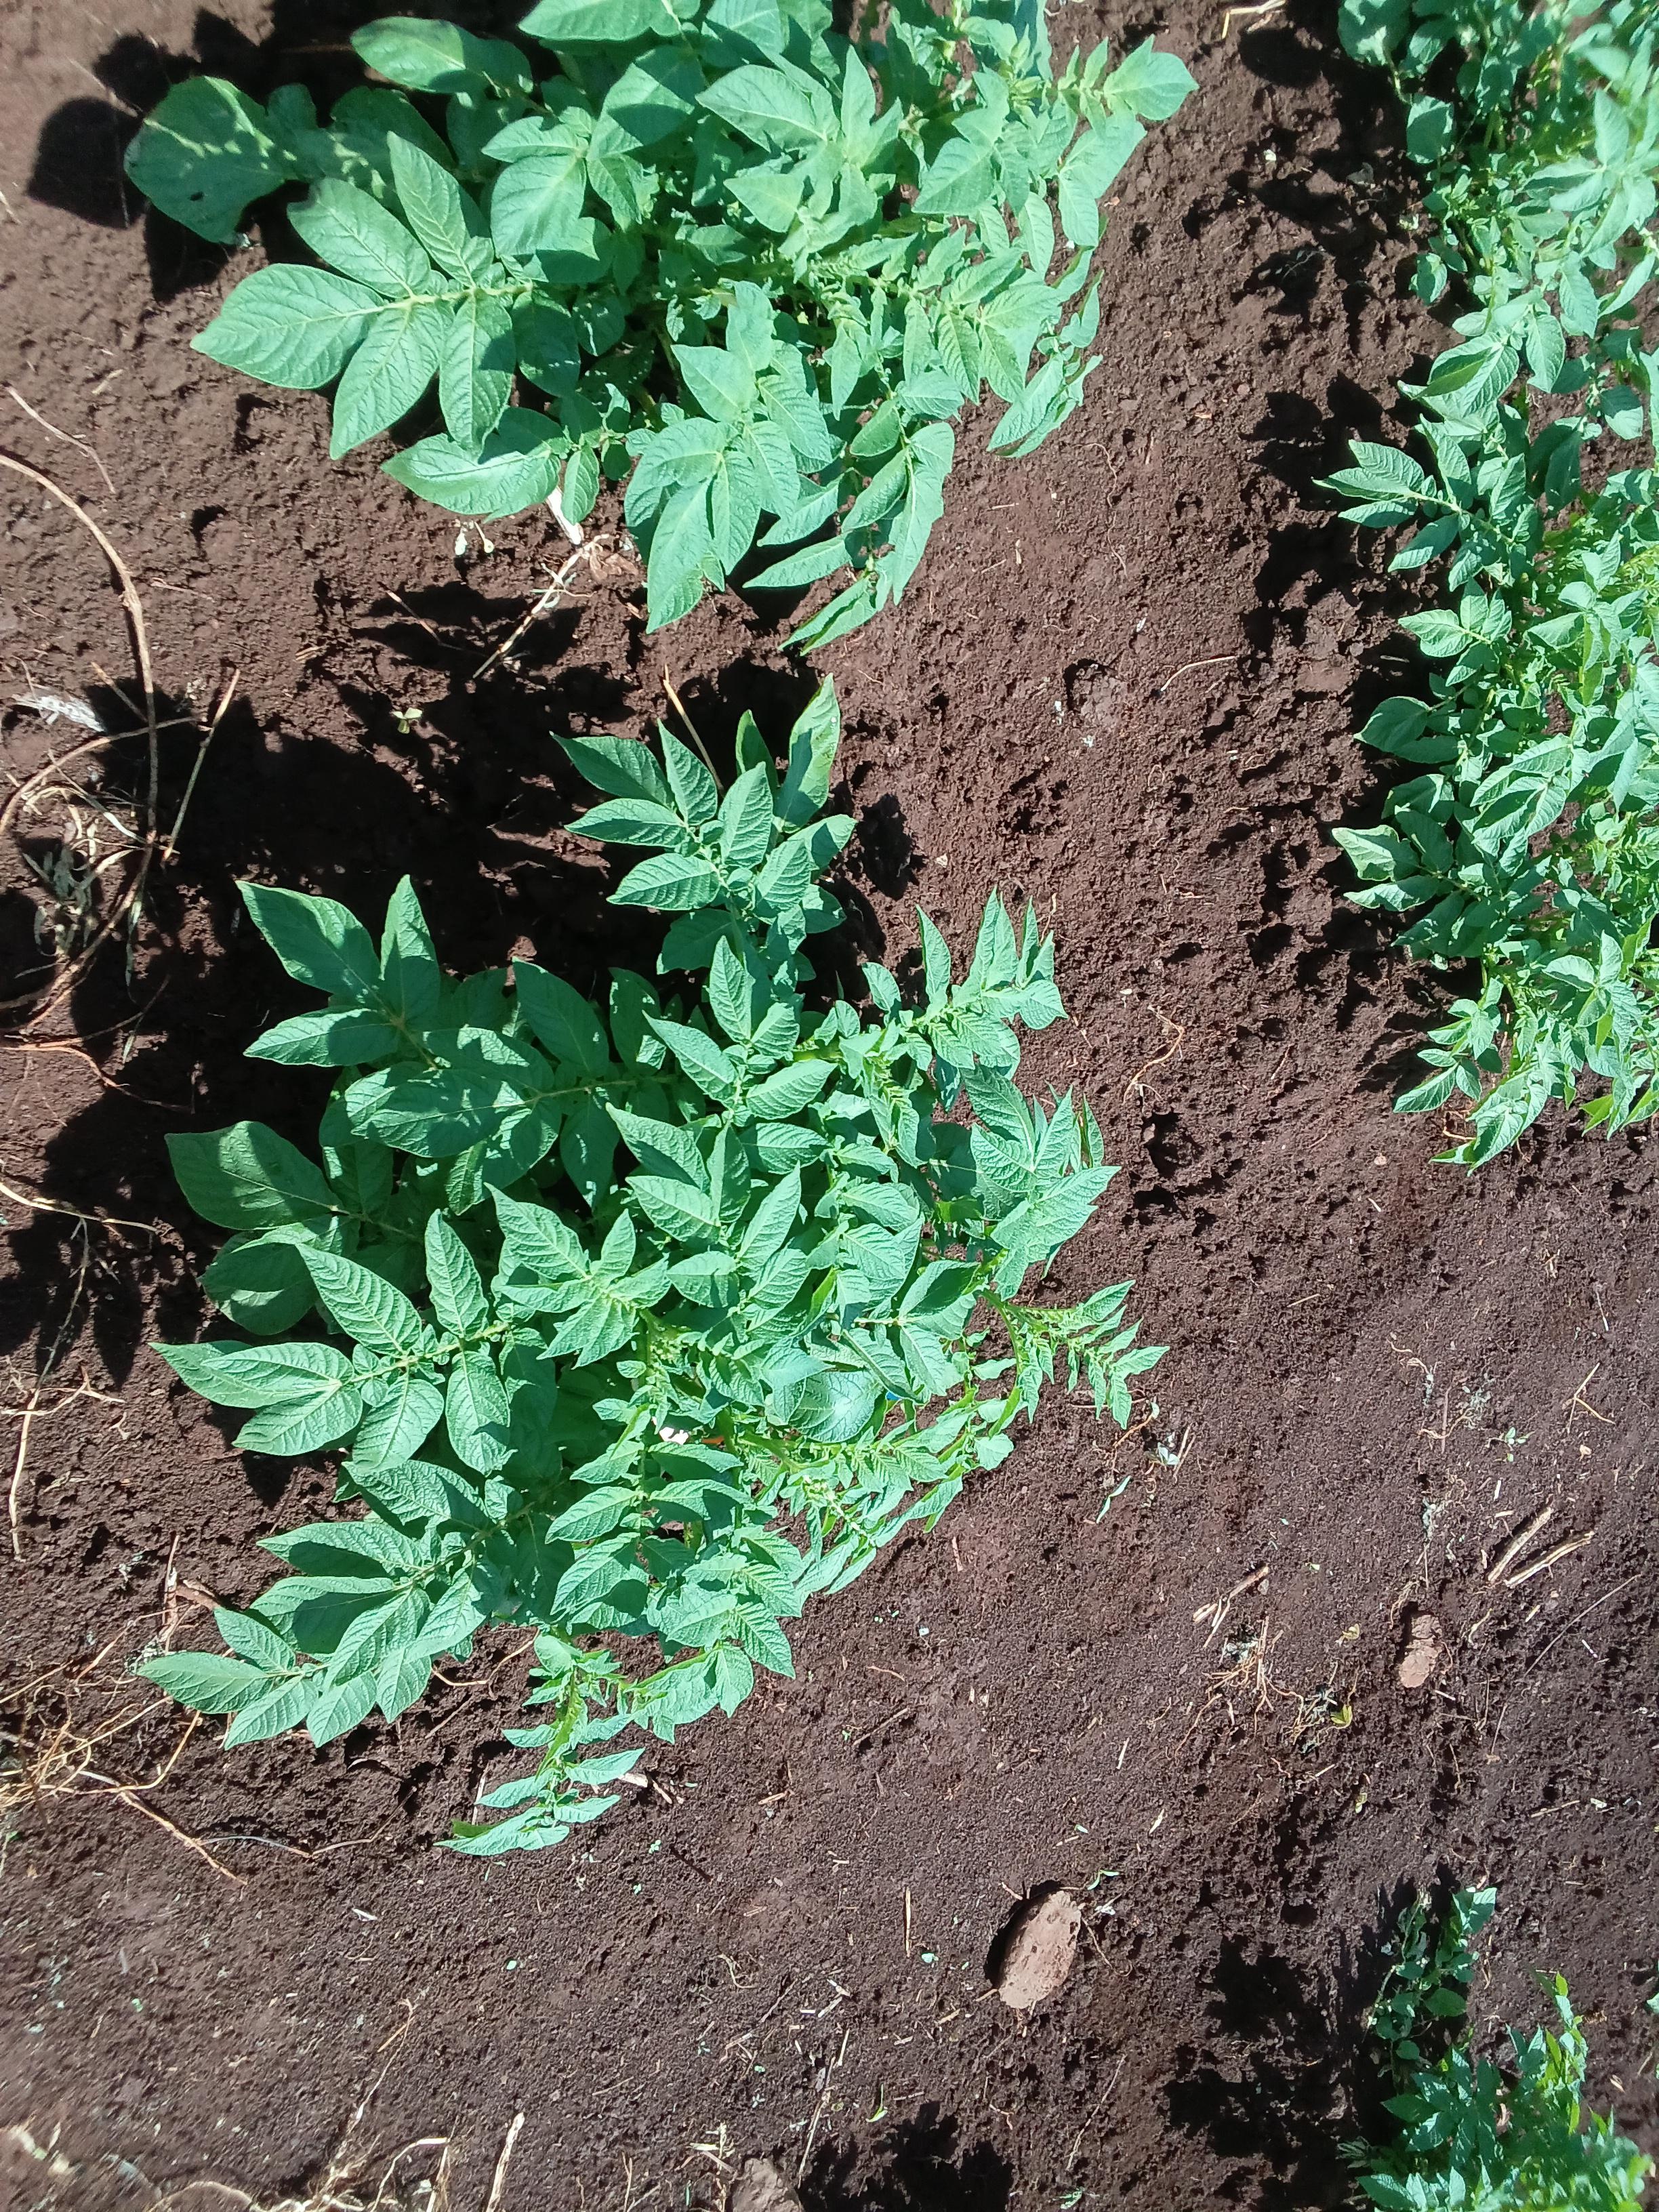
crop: potato
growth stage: vegetative
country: Kenya
